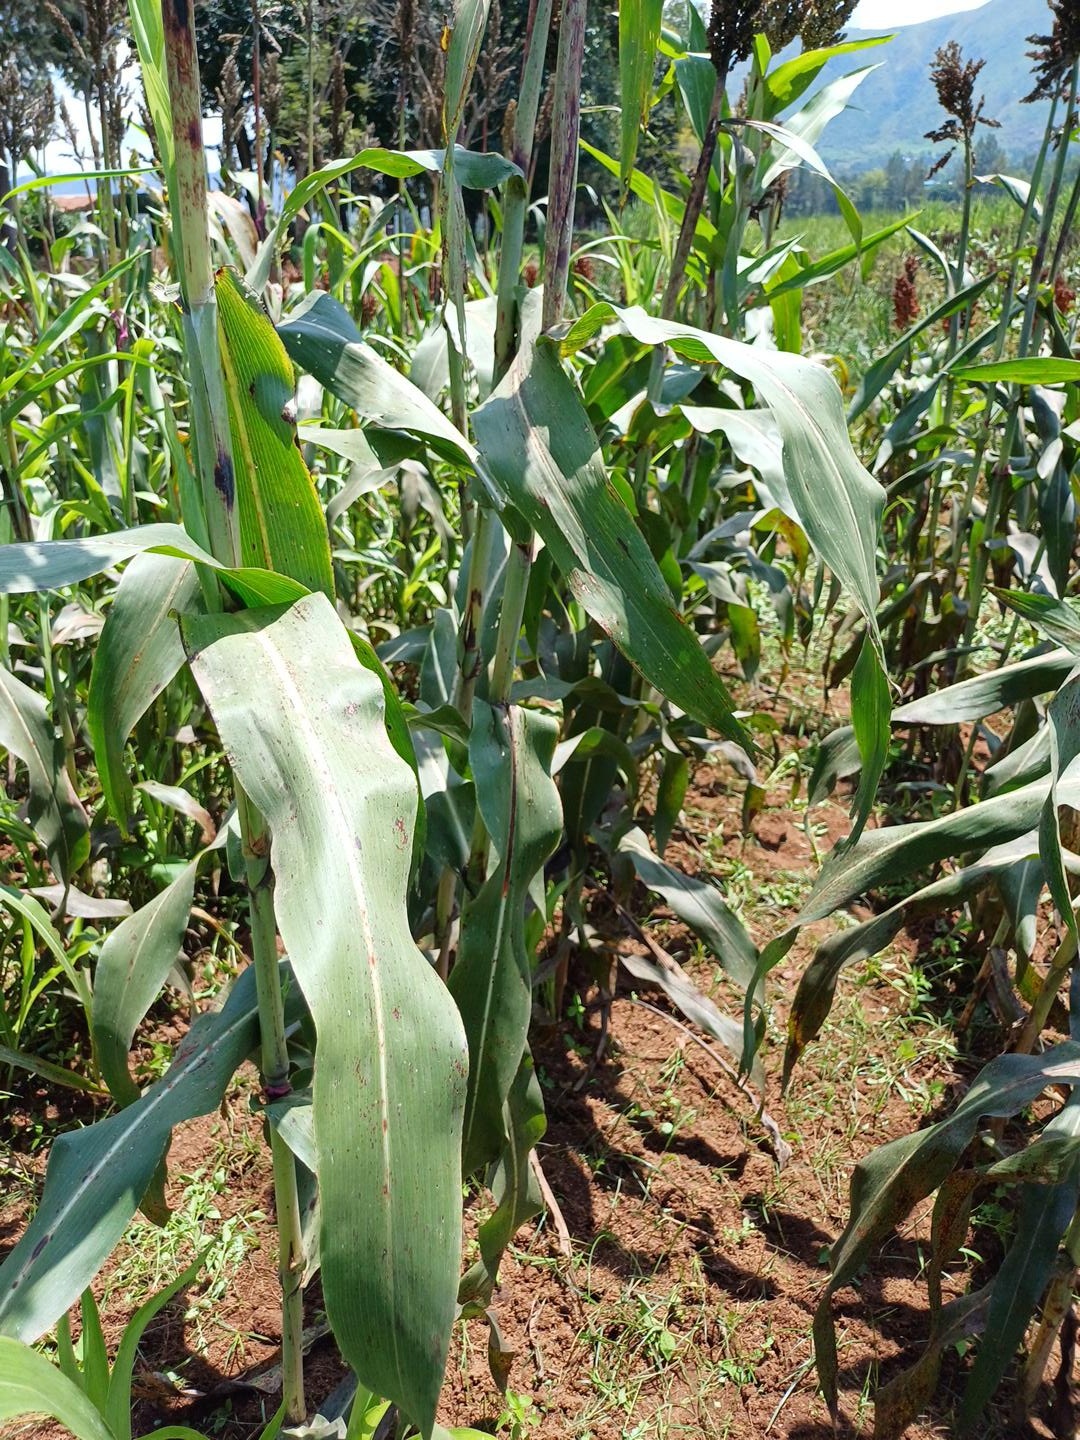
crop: sorghum
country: Kenya
